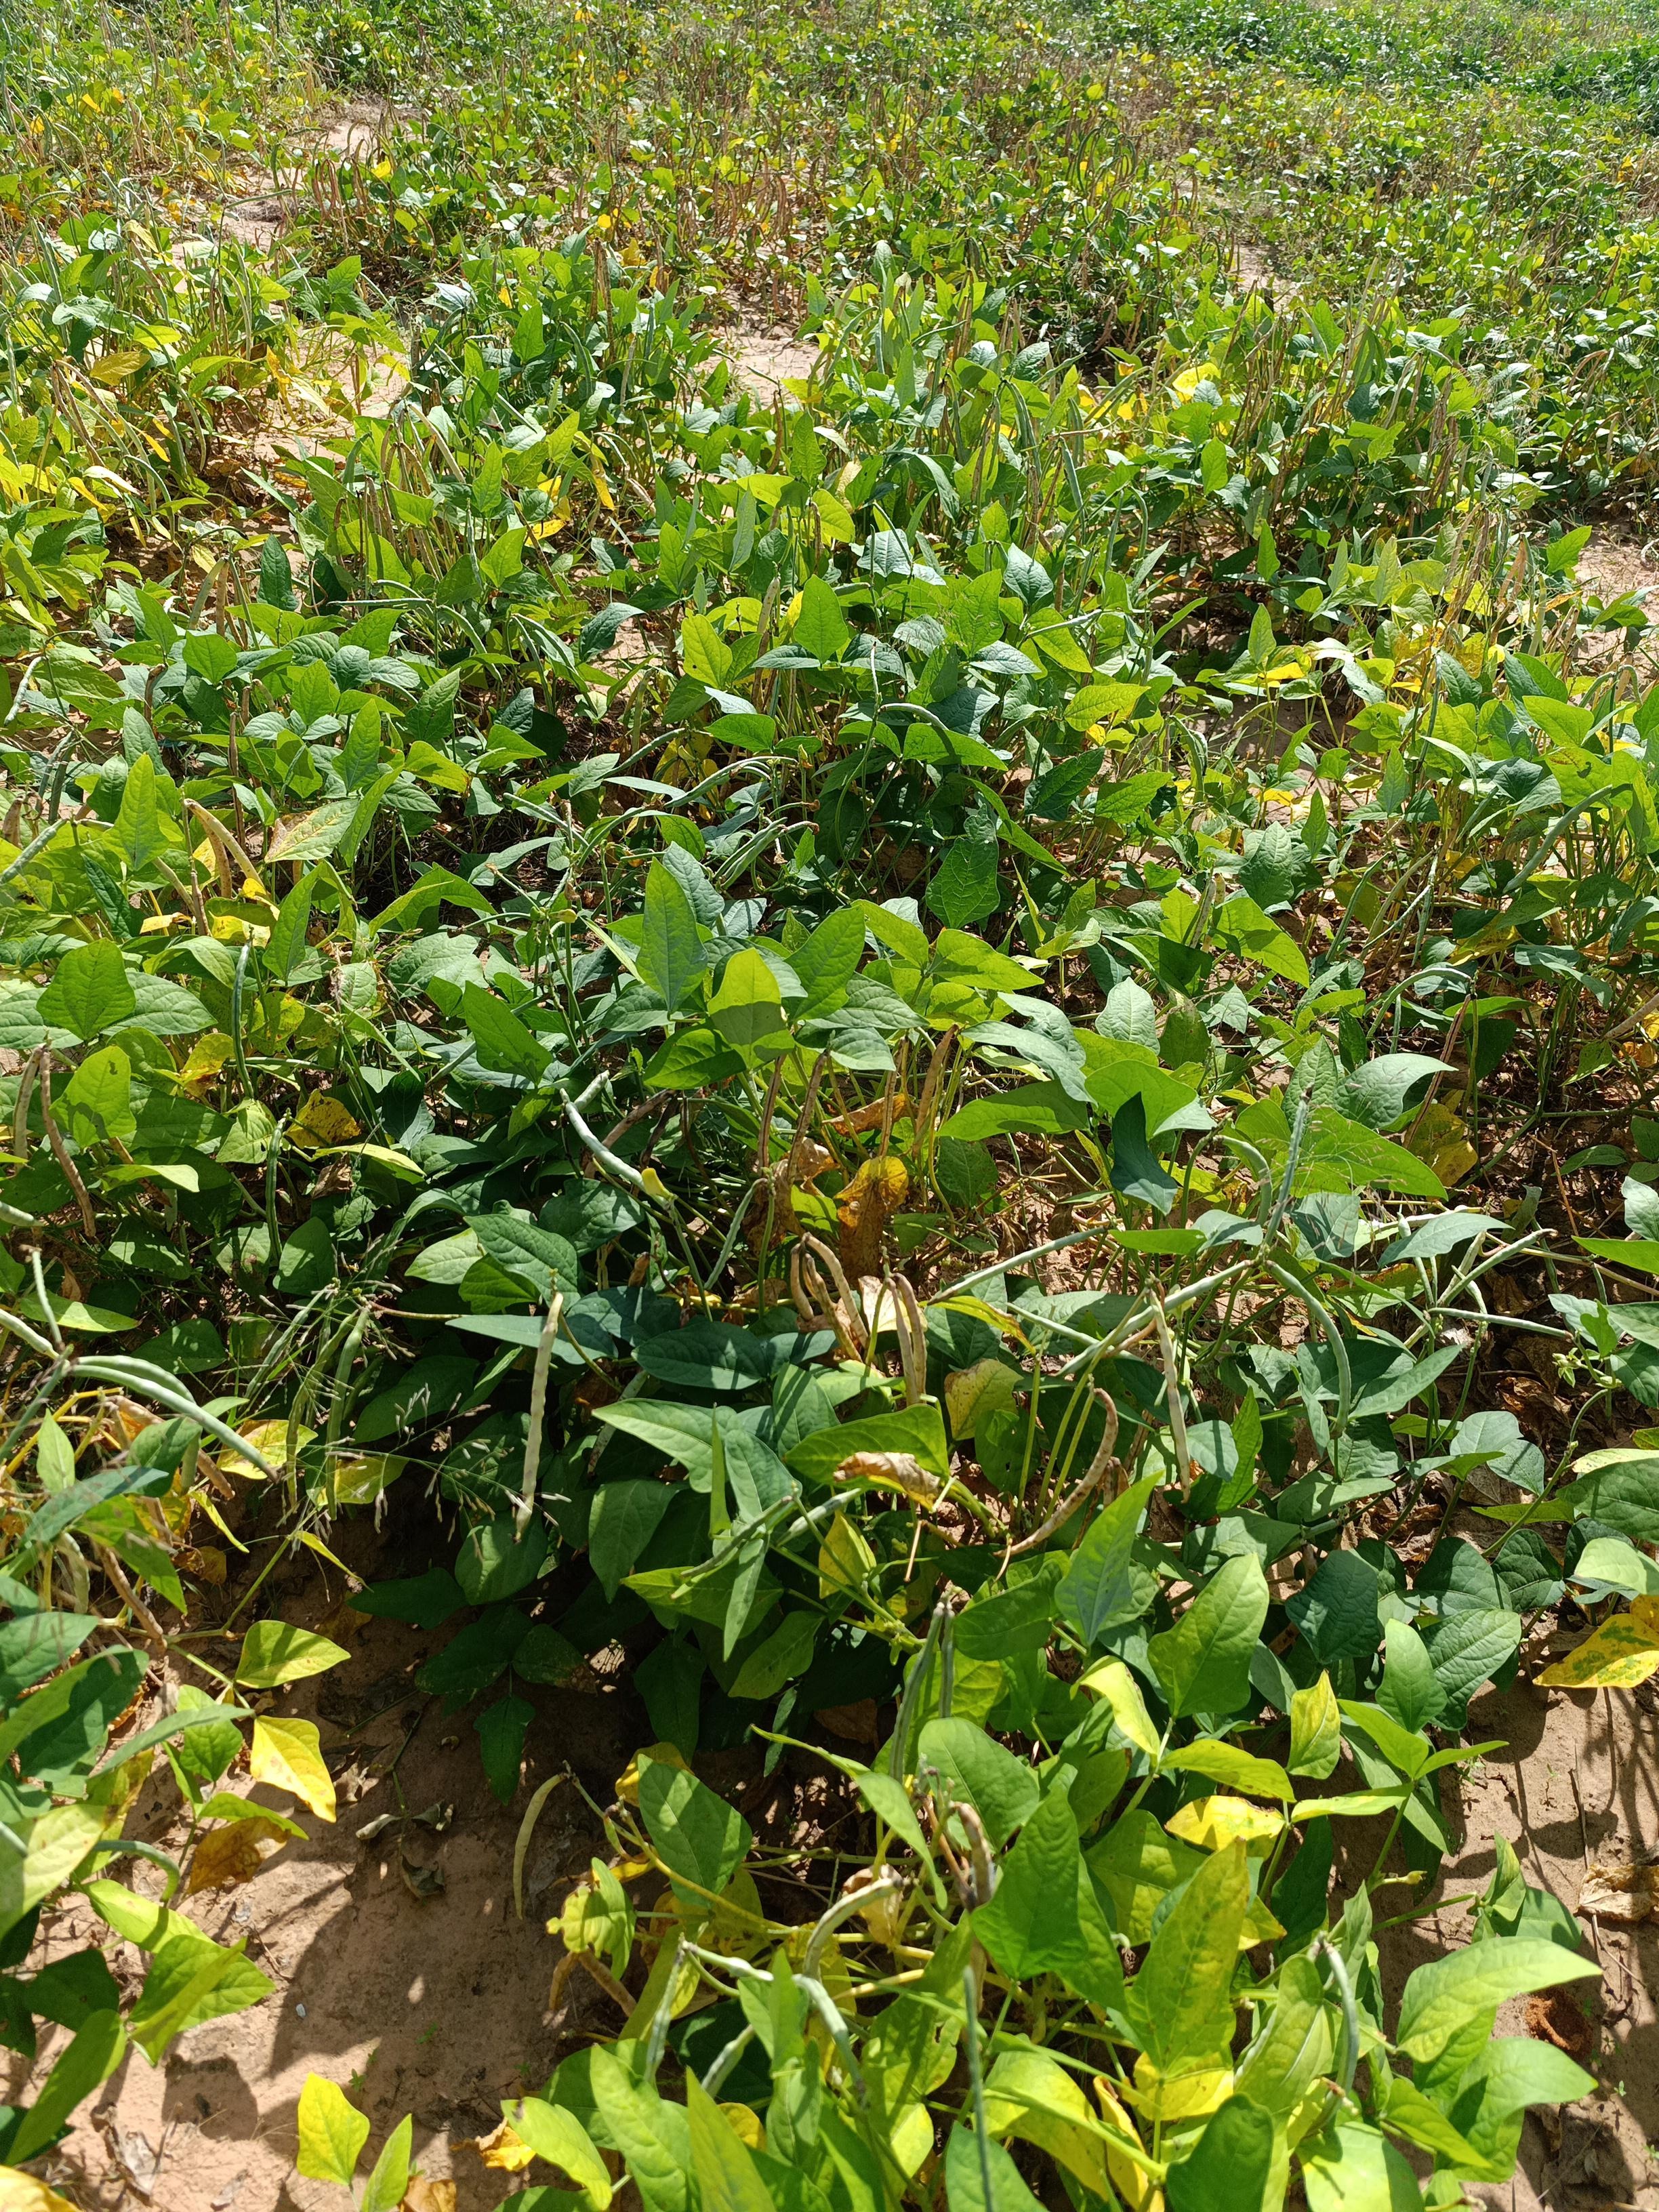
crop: cowpea
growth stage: maturity
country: Nigeria
